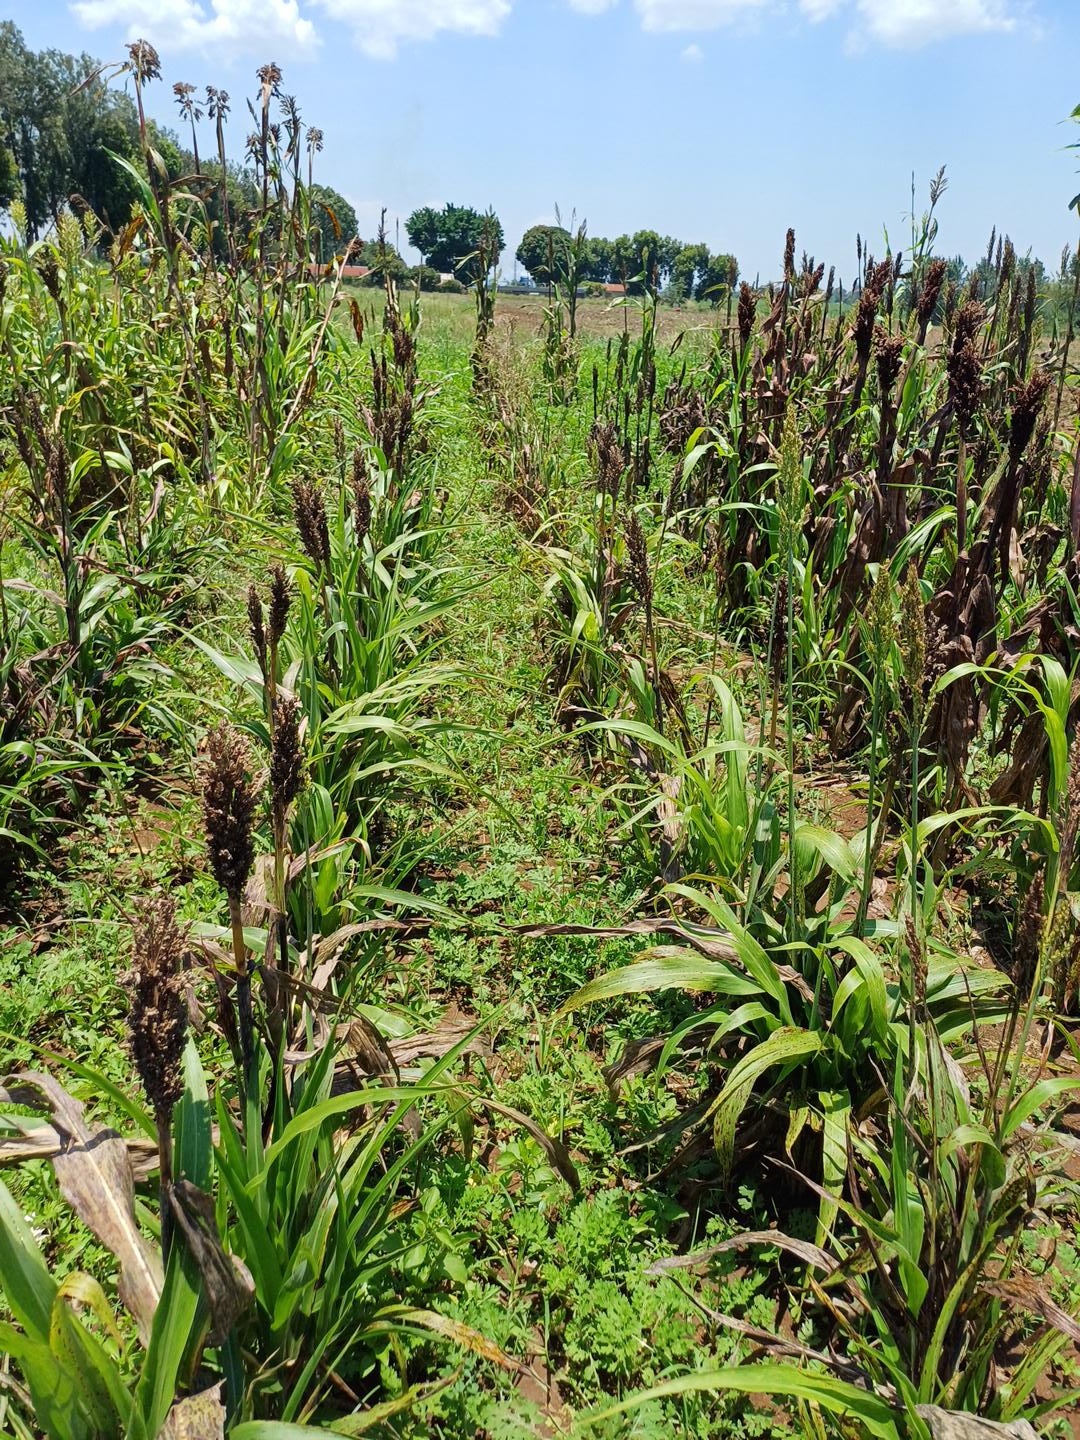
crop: sorghum
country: Kenya
